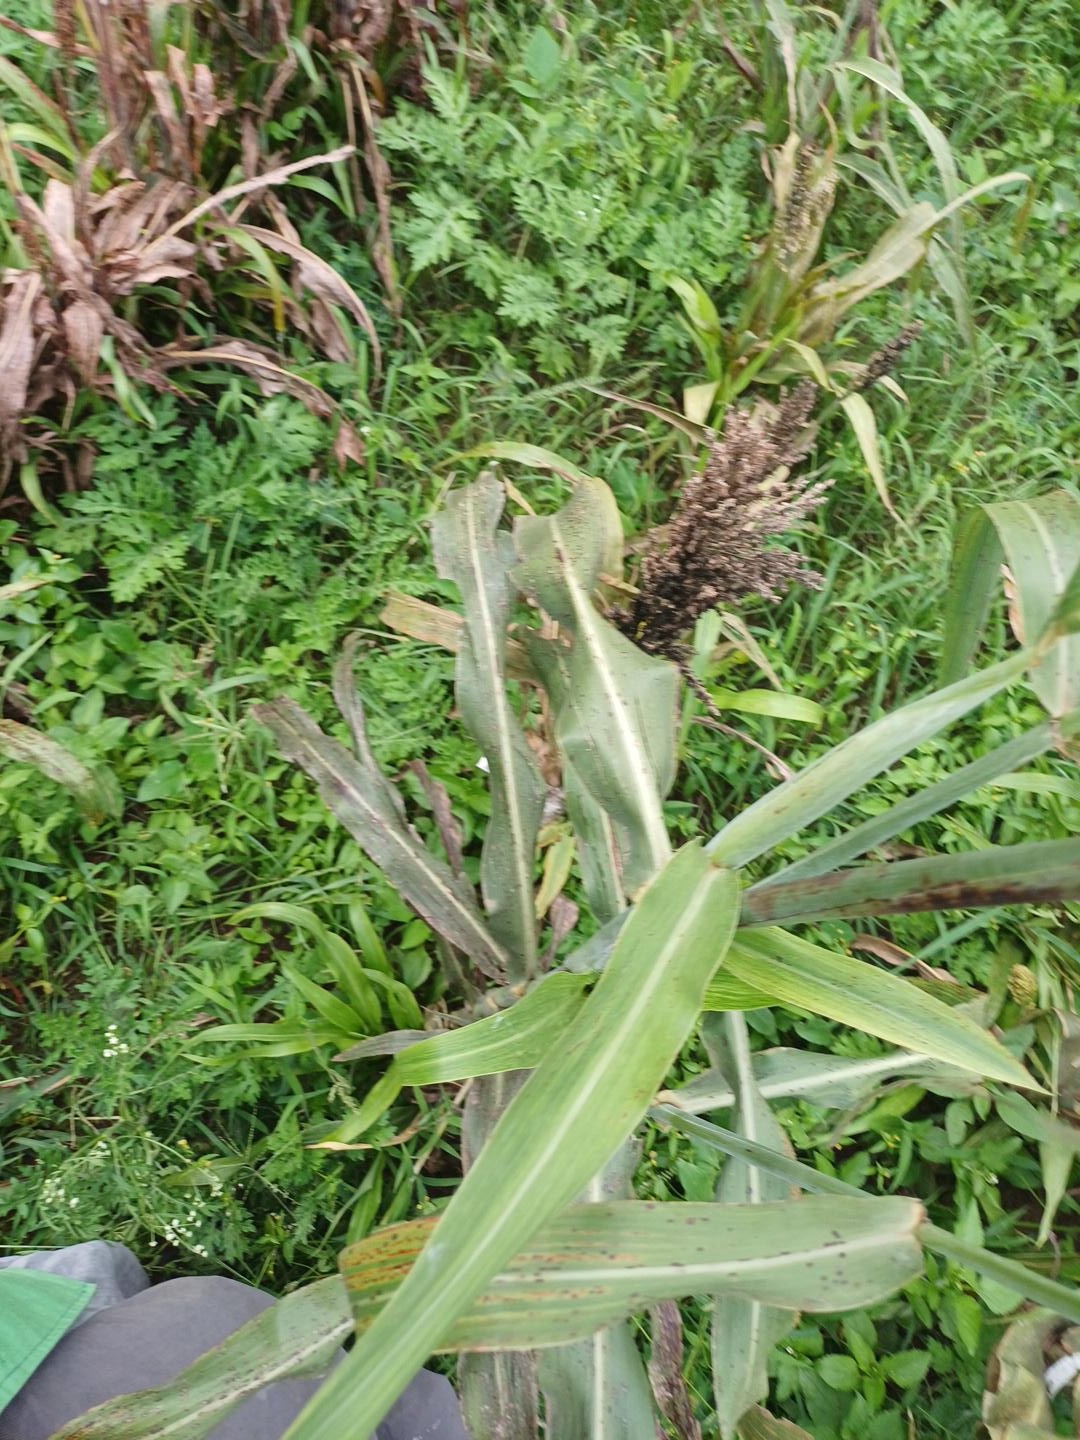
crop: sorghum
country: Kenya
